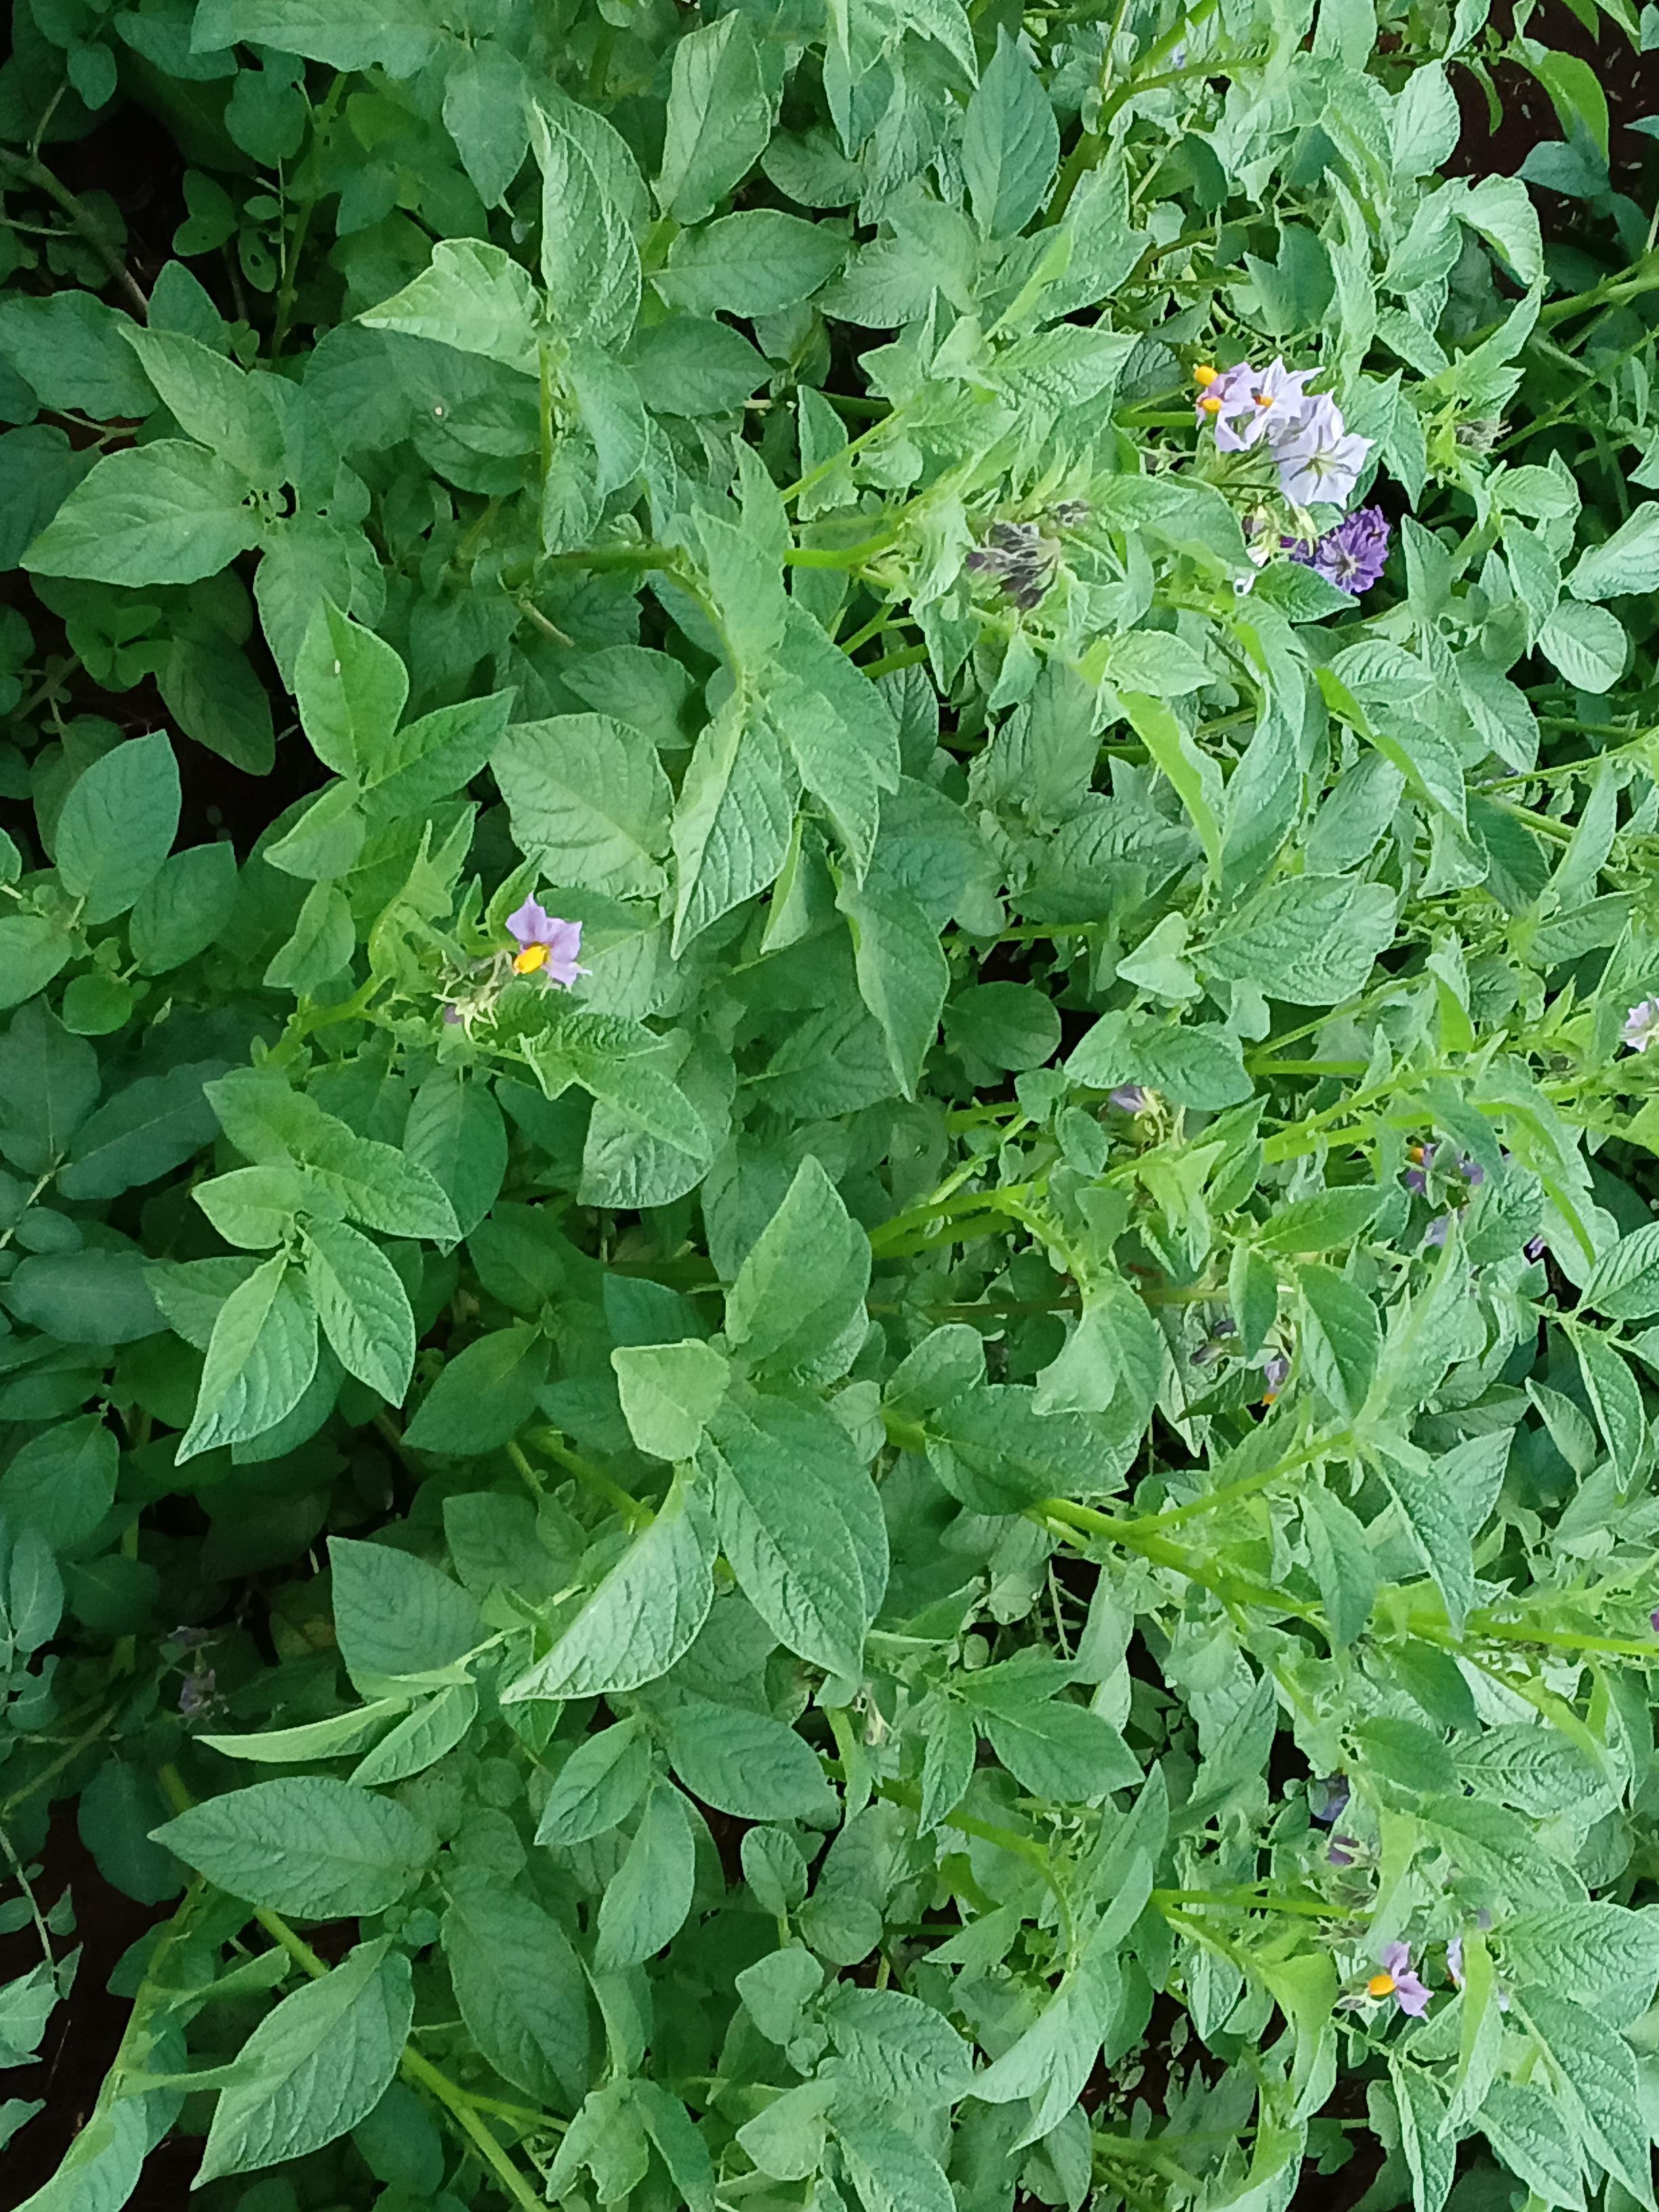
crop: potato
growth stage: flowering
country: Kenya
